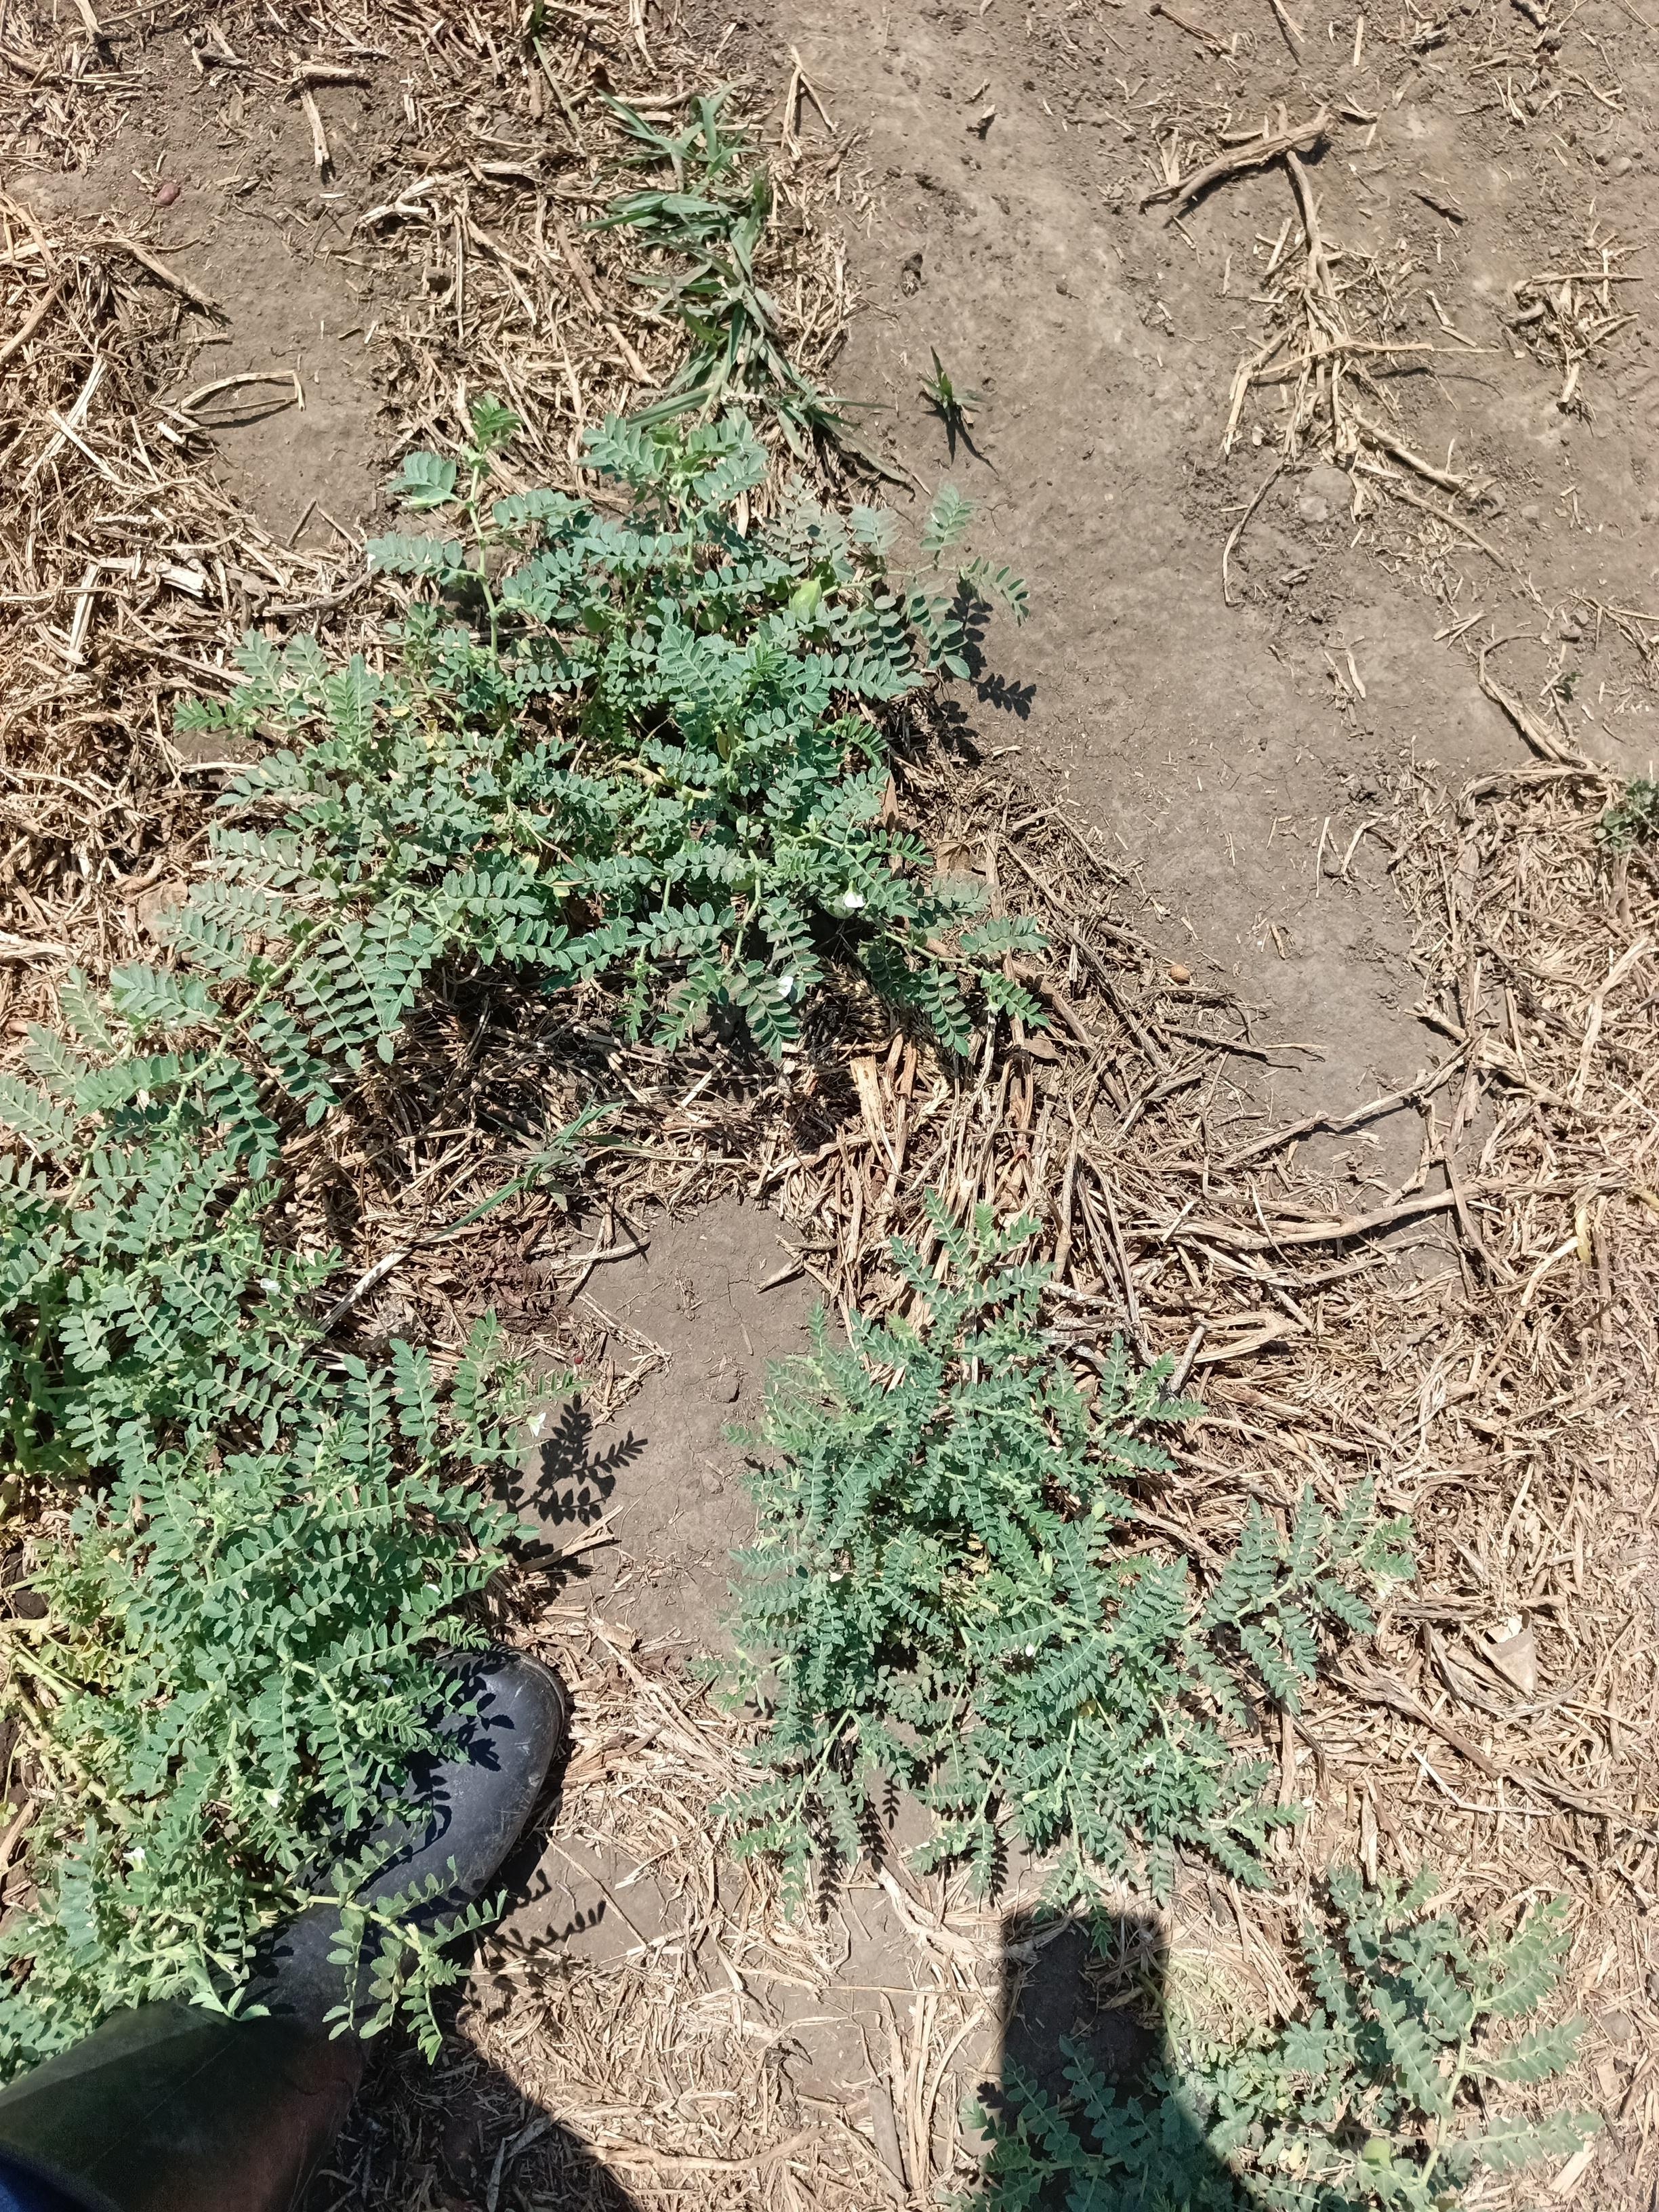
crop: chickpea
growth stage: development pod
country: Tanzania
